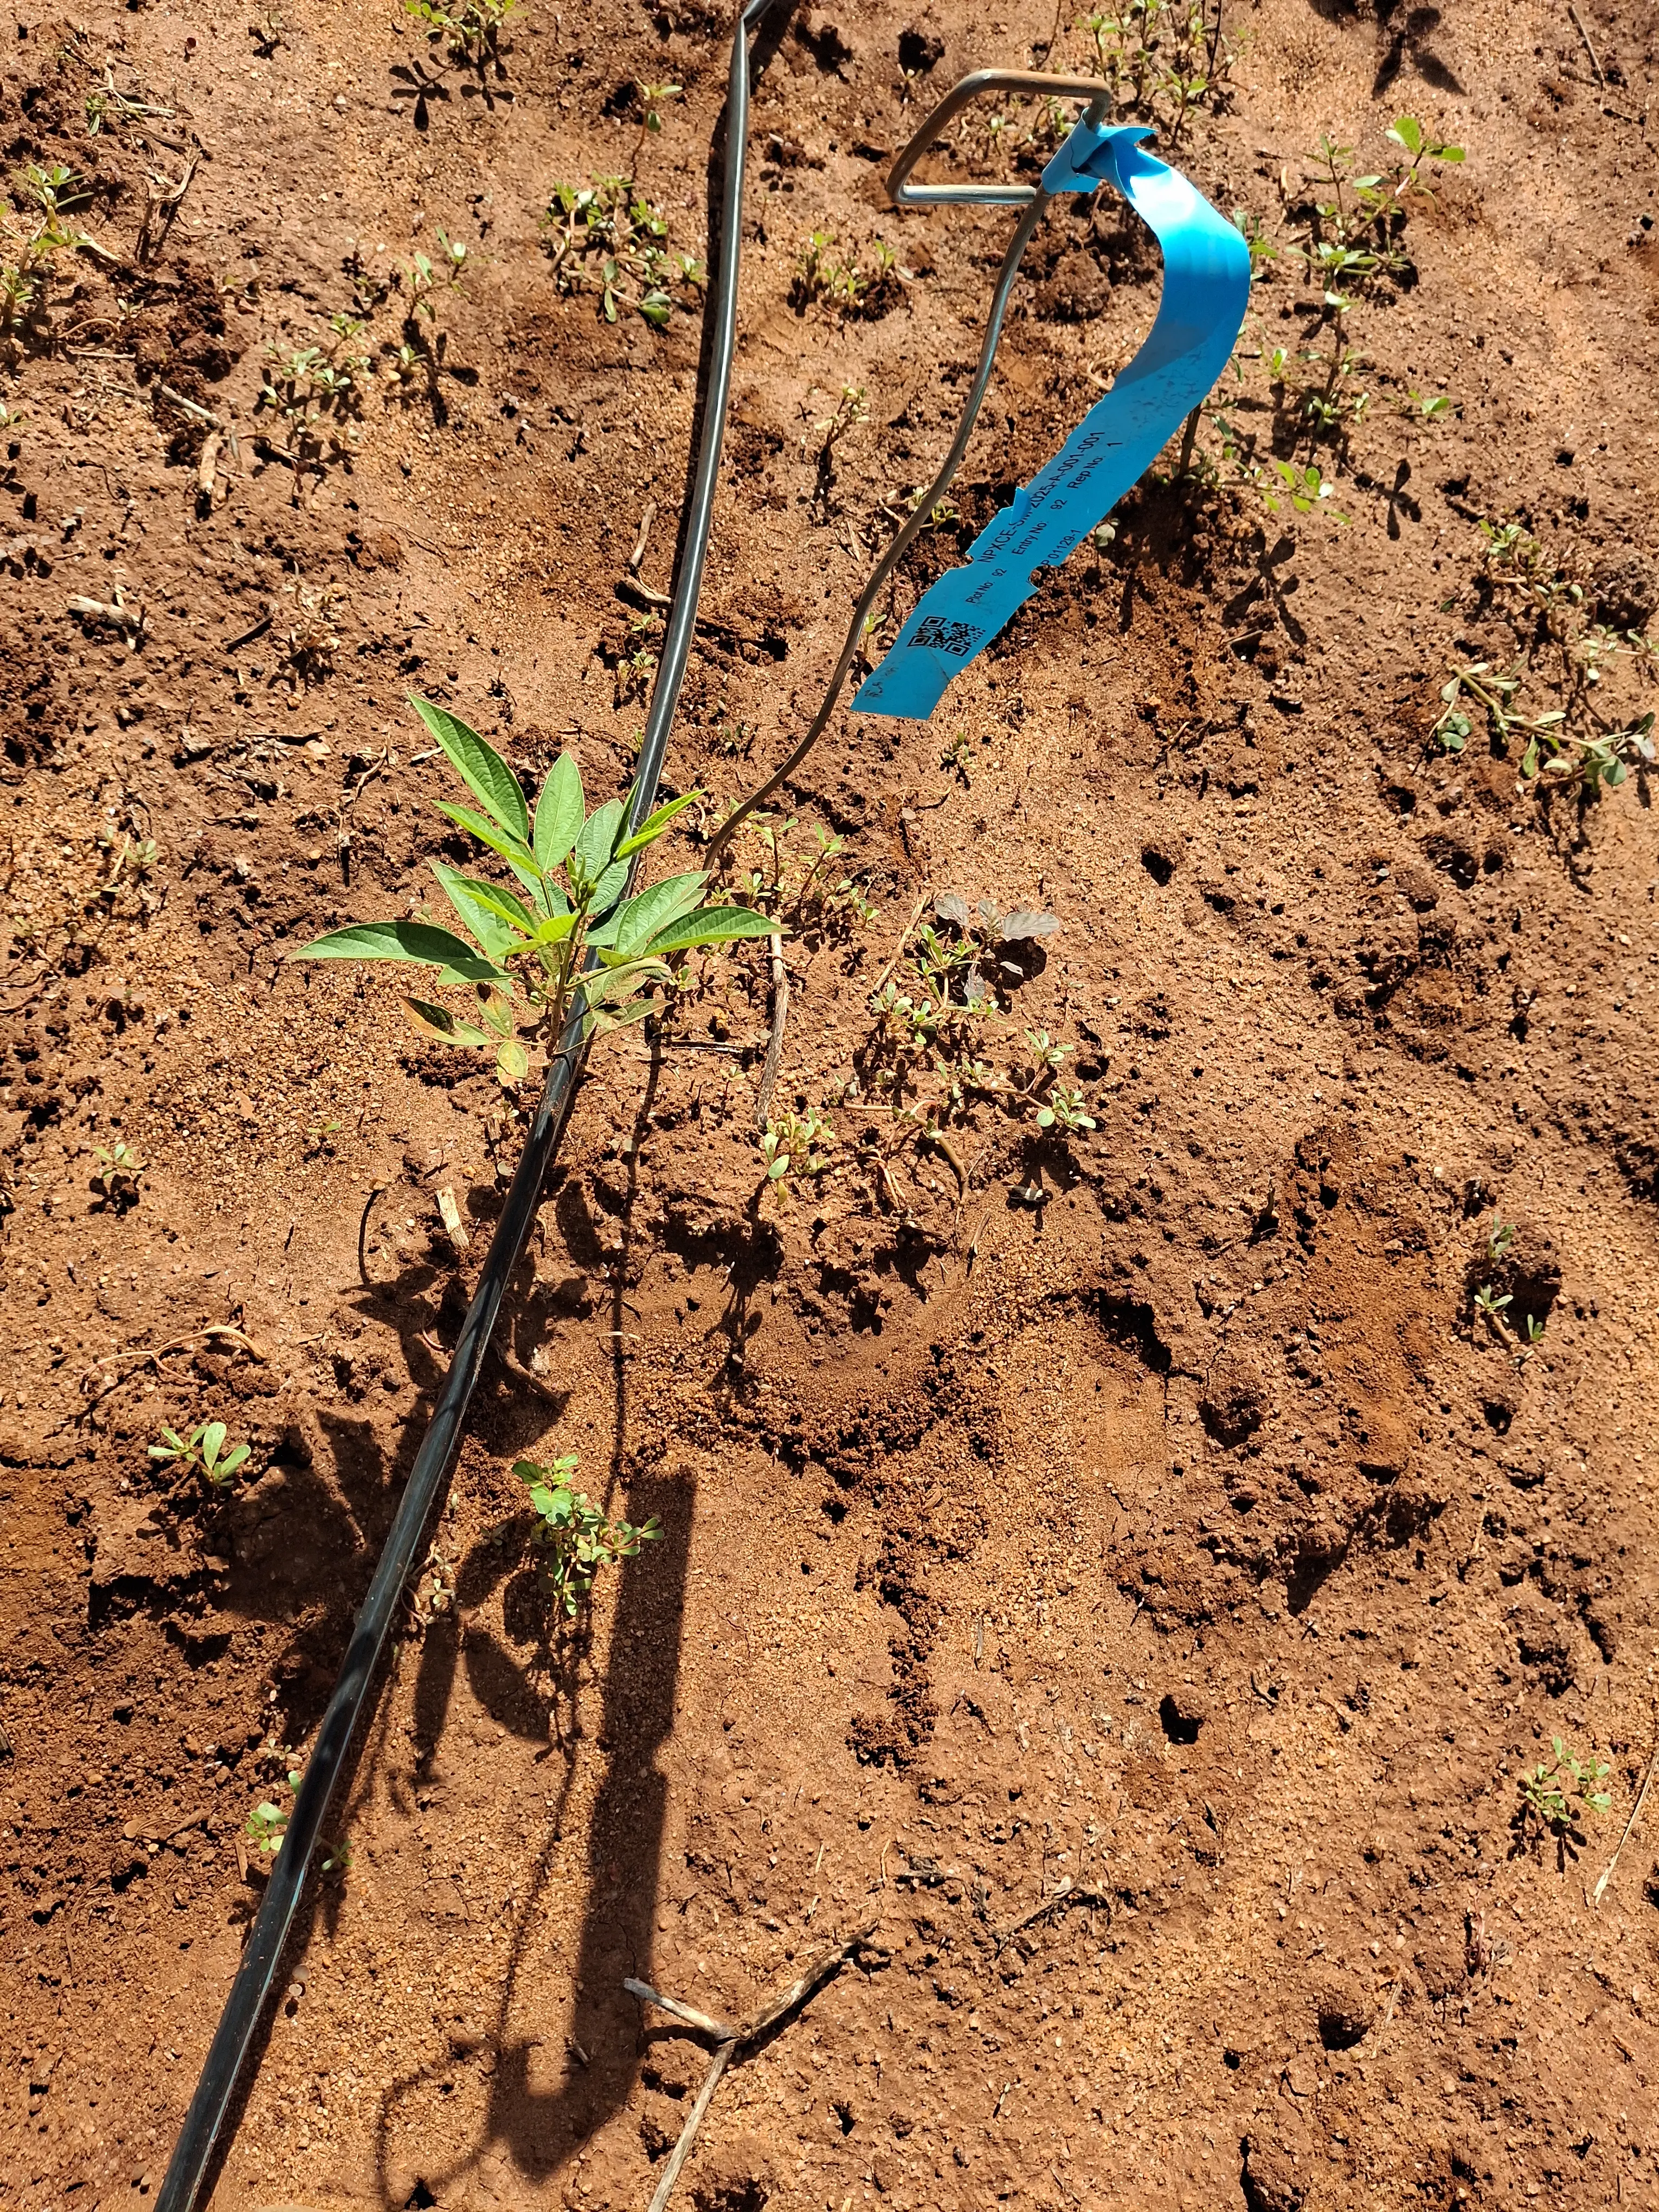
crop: pigeonpea
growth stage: vegetative
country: Kenya
